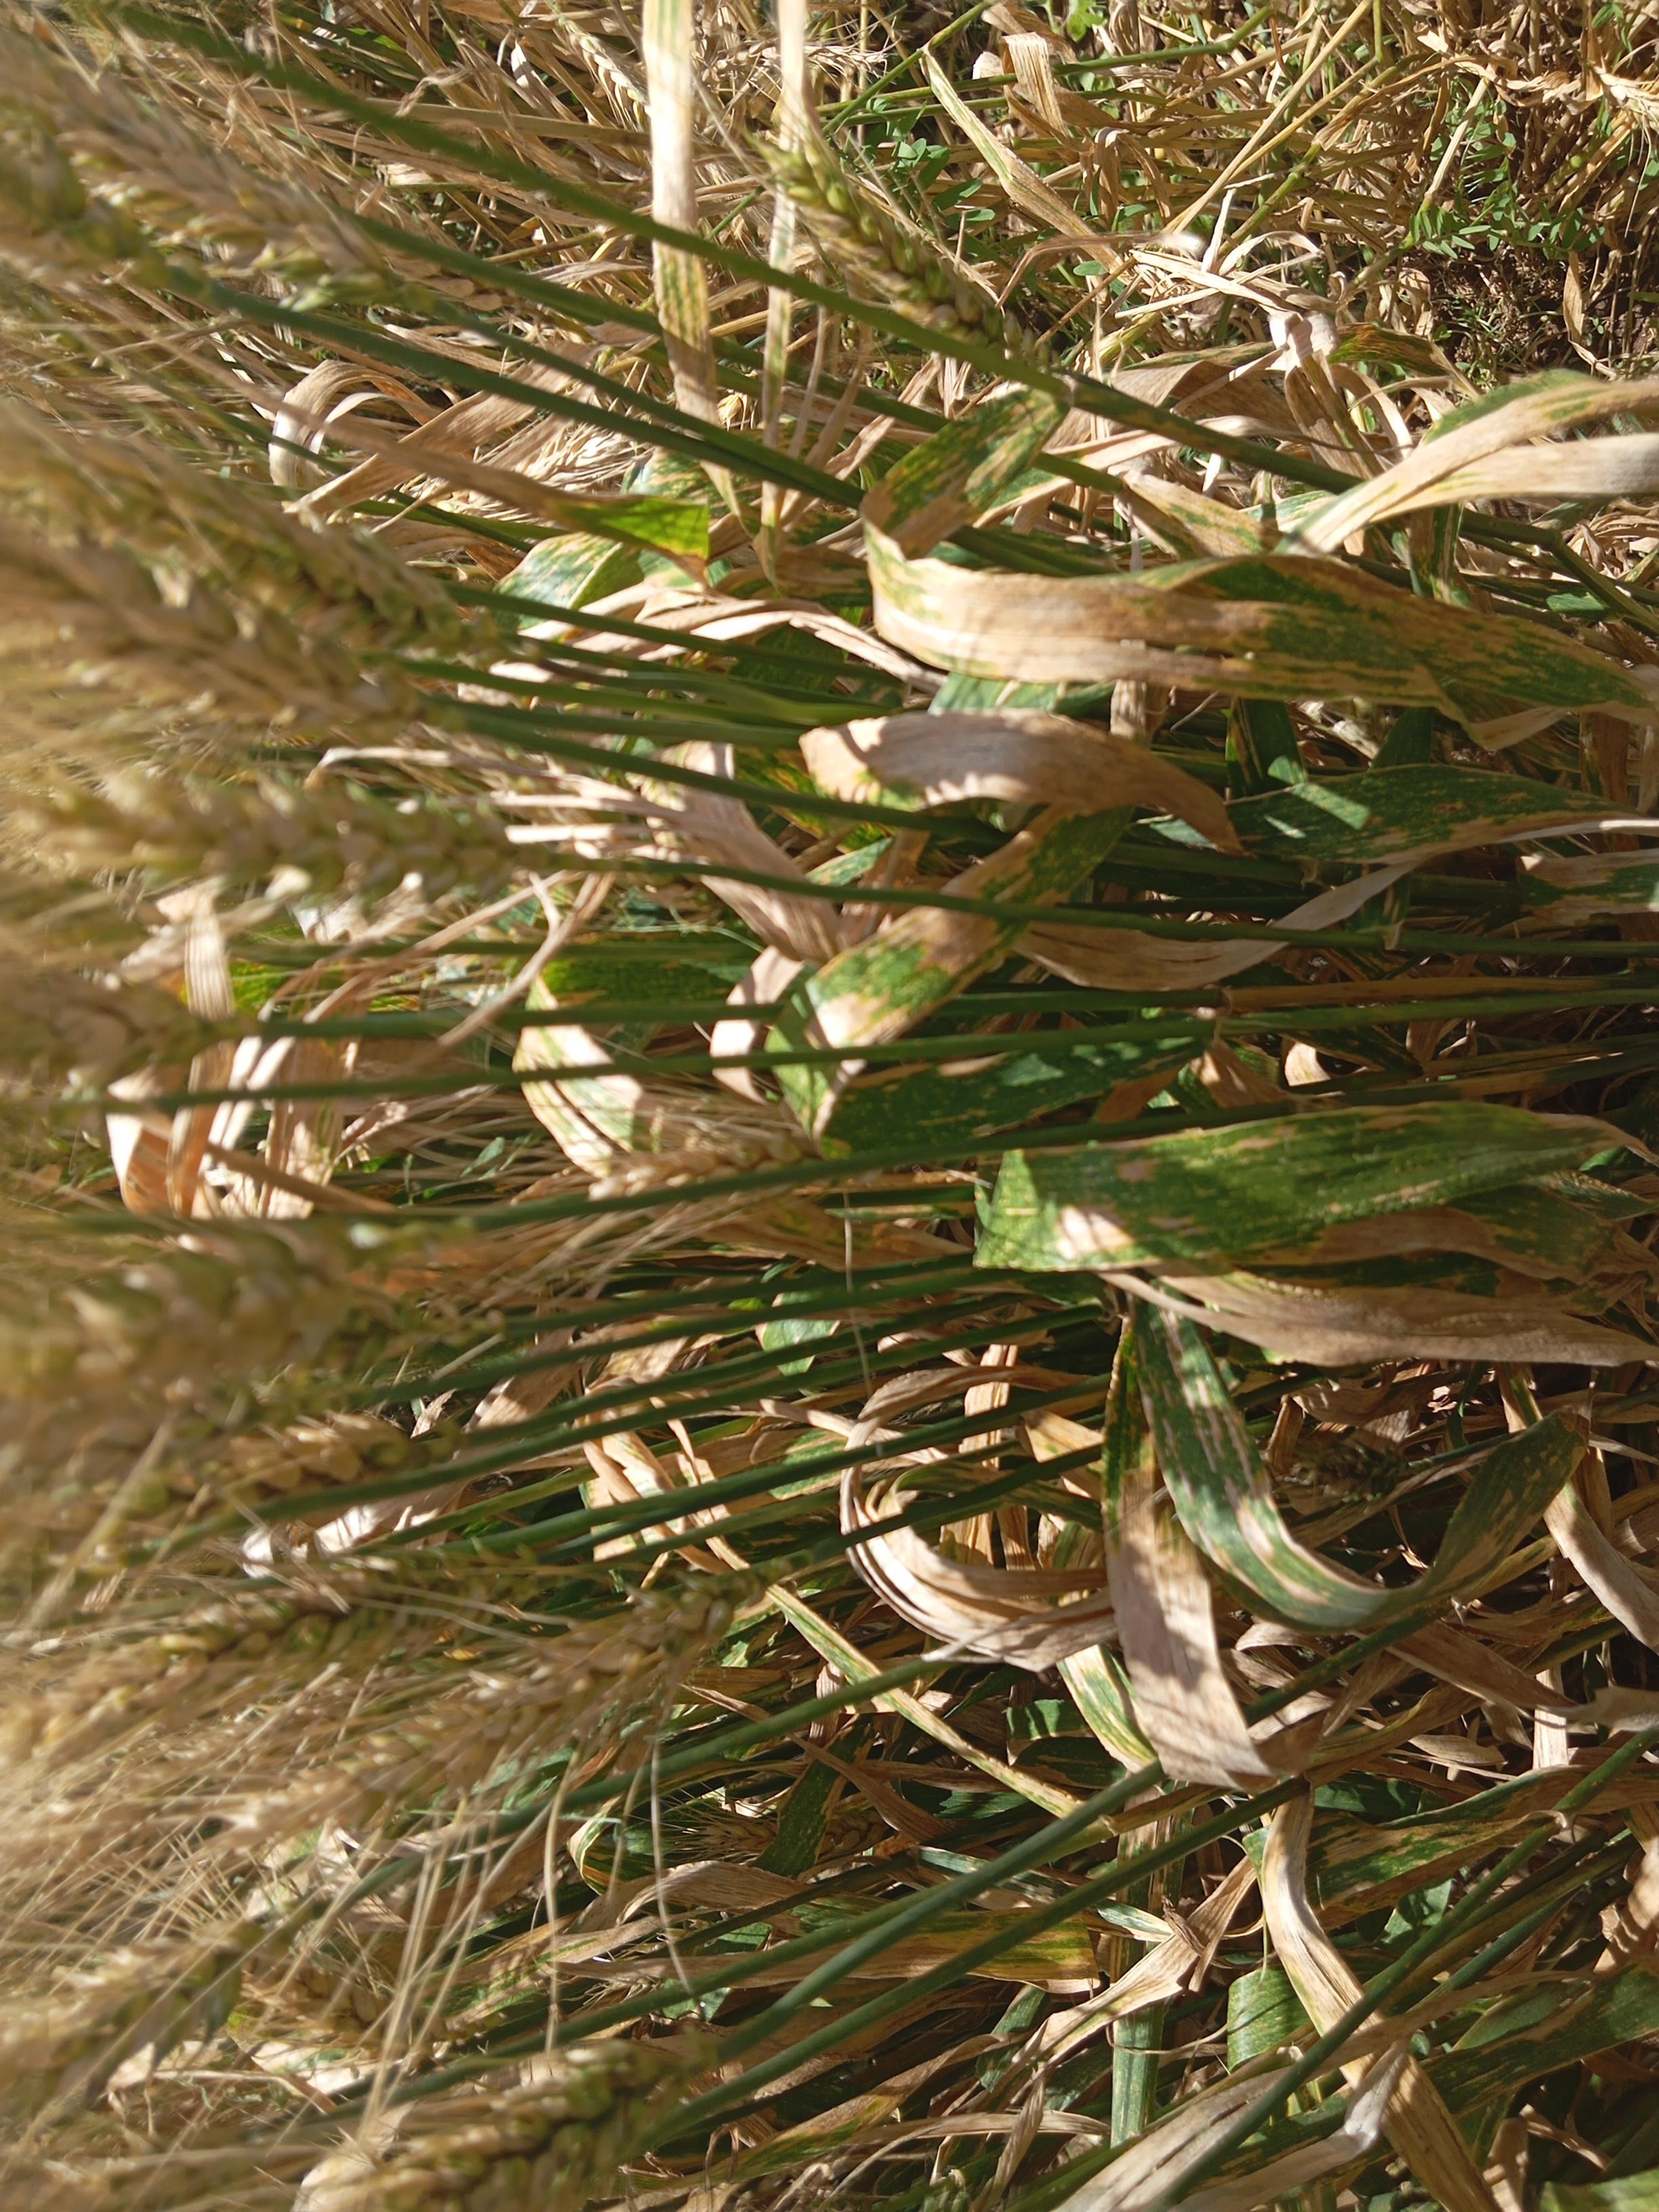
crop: wheat
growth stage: maturity
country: Kenya
